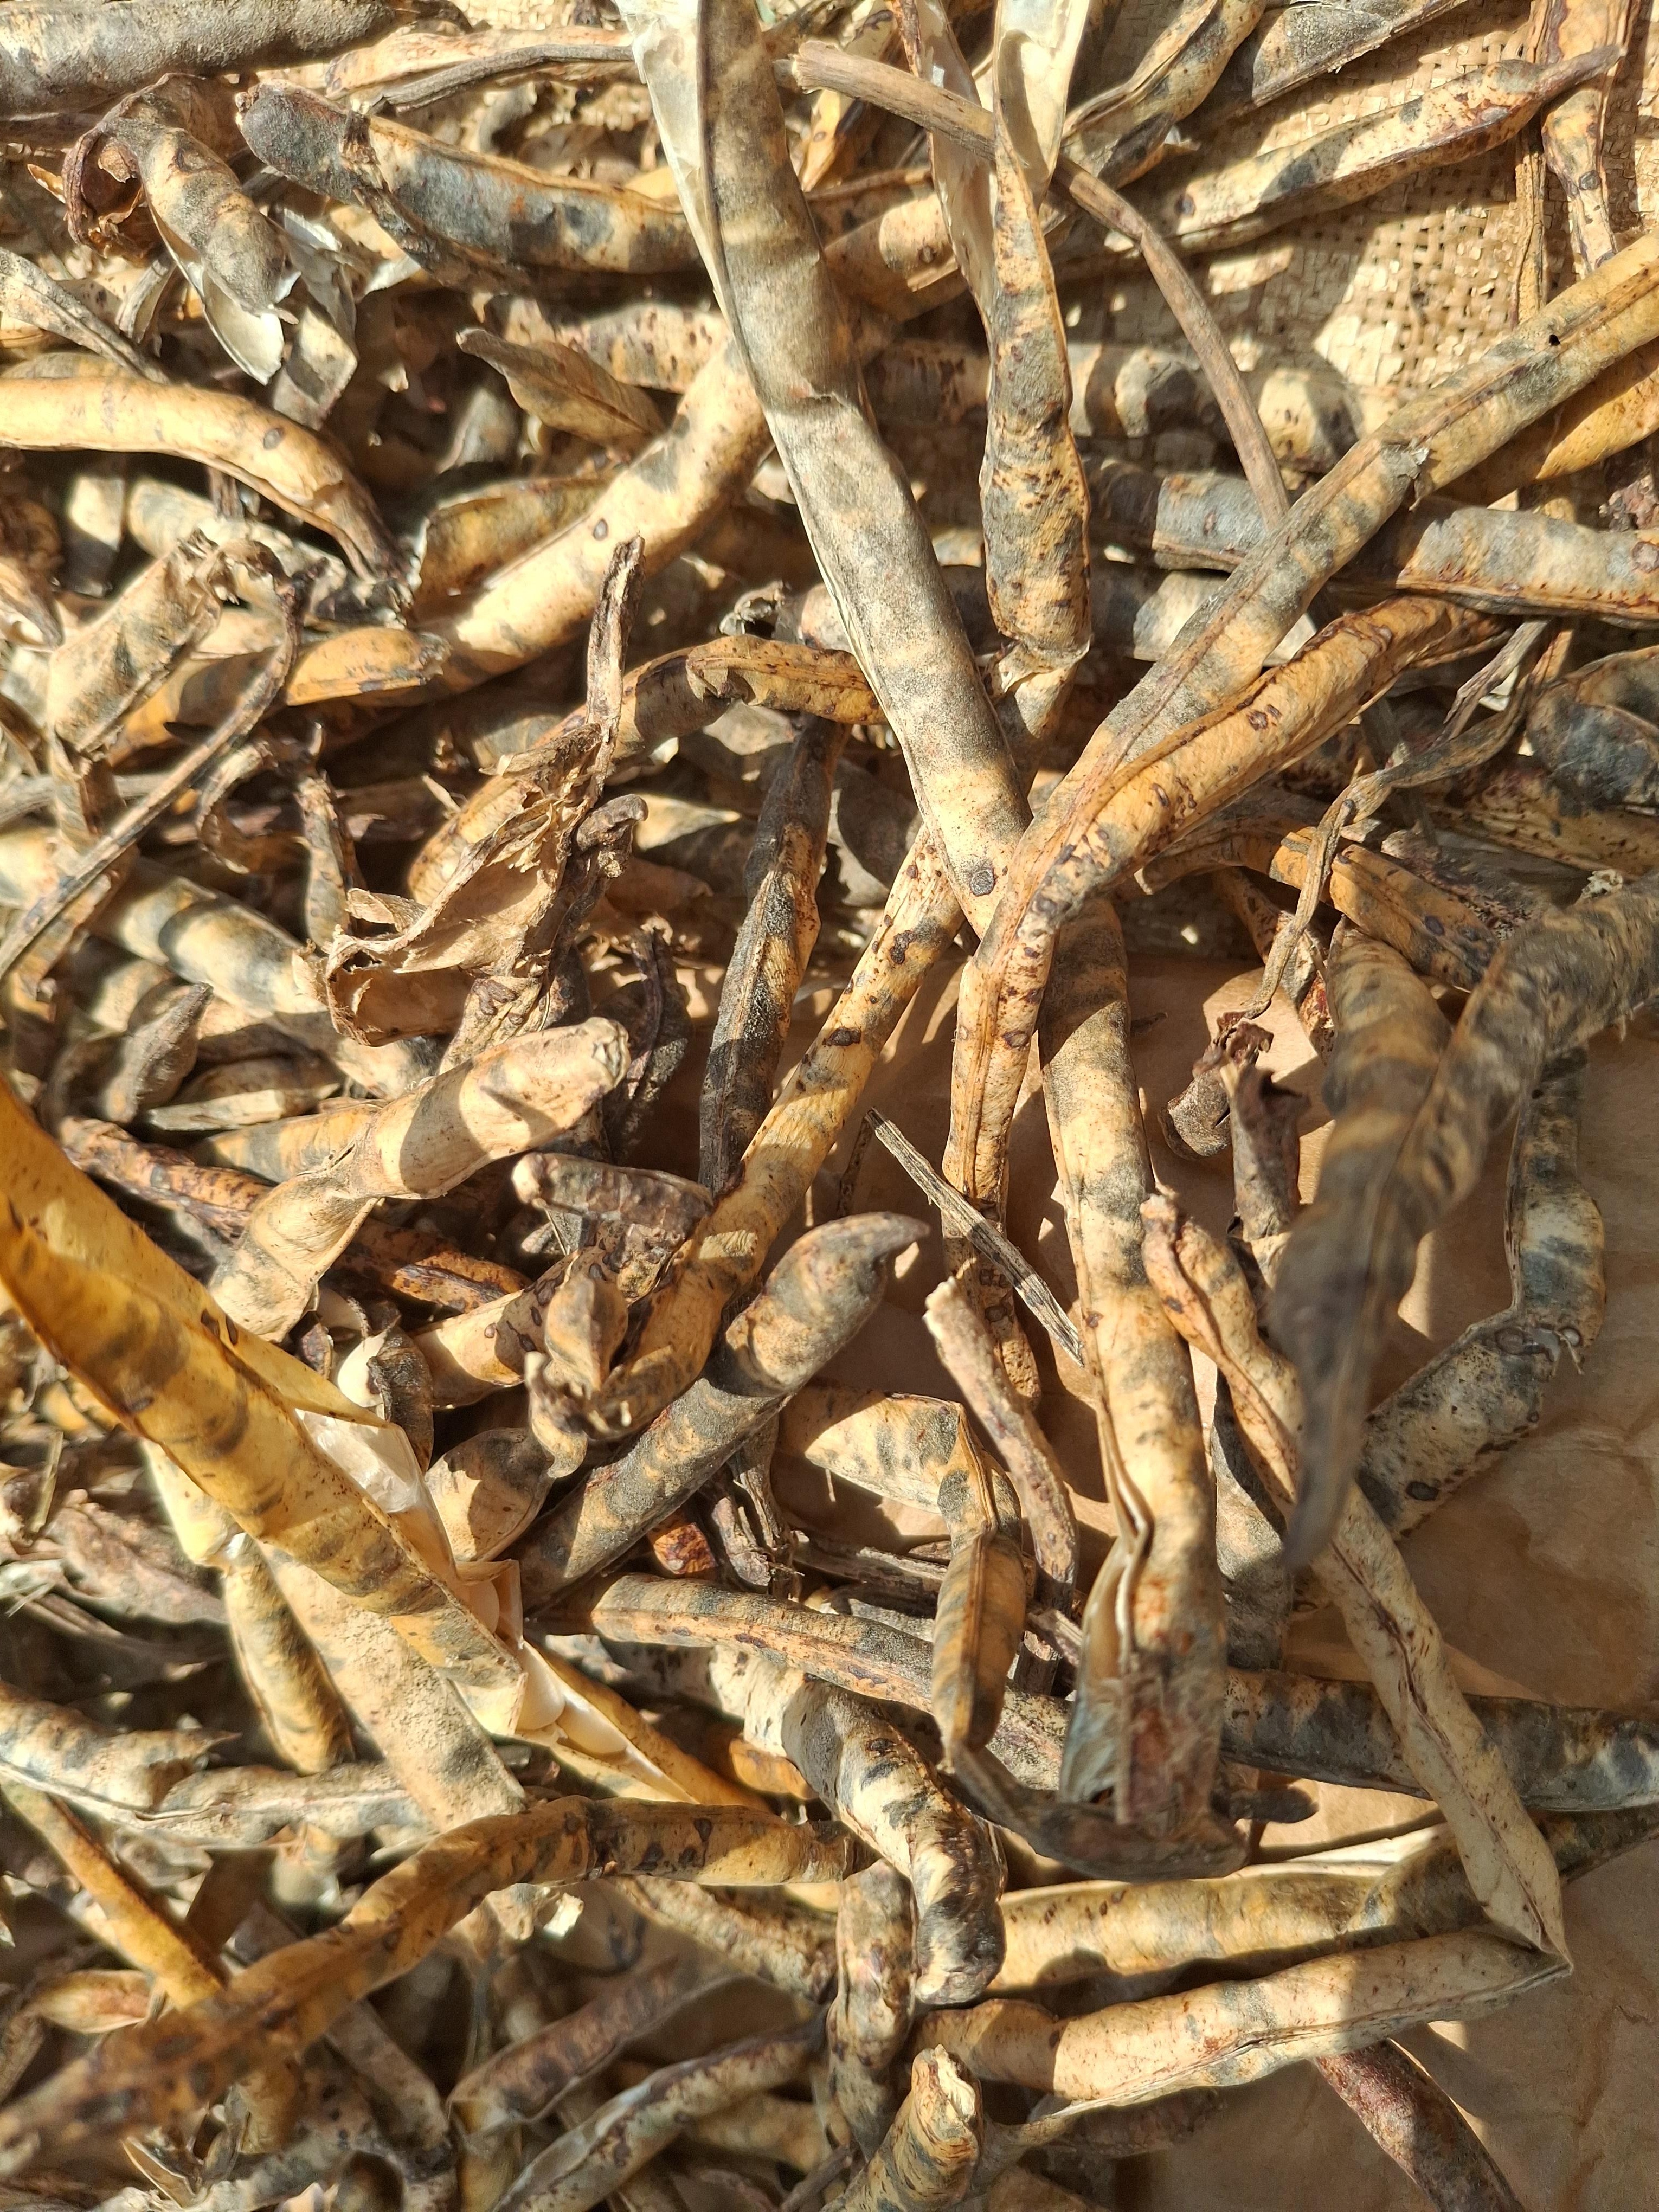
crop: cowpea
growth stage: harvest
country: Nigeria
